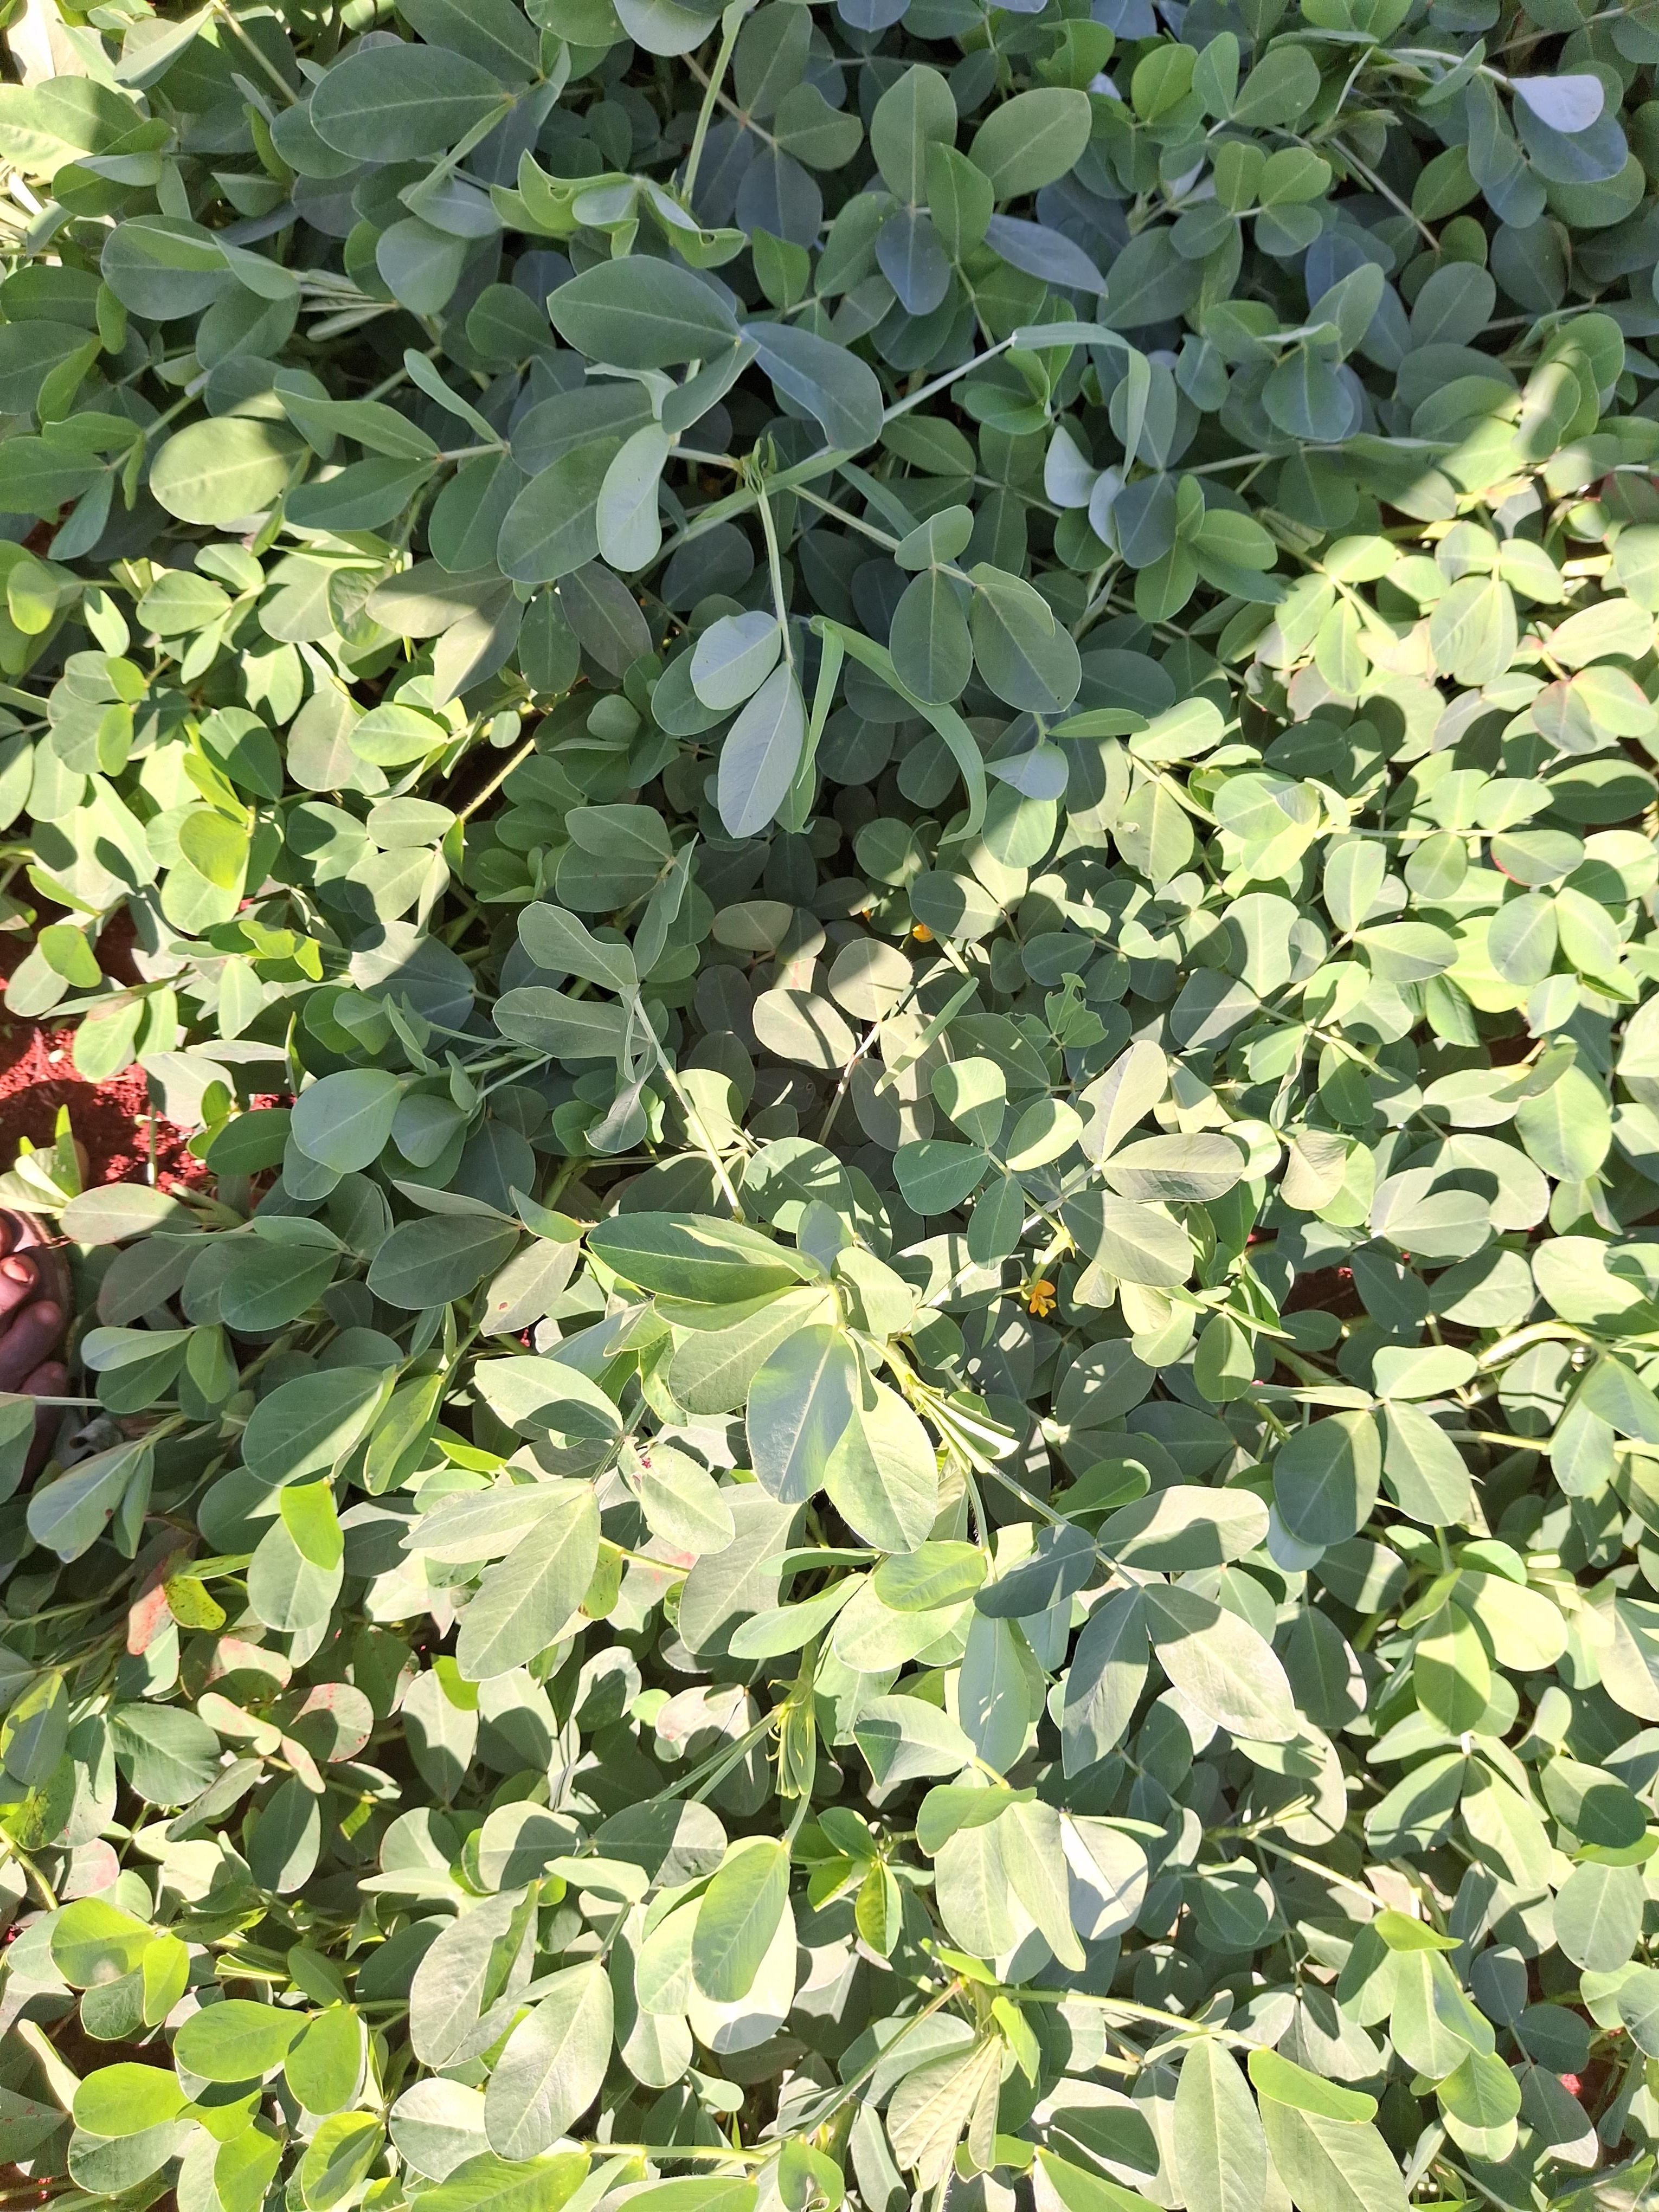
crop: groundnut
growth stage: flowering
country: Kenya
